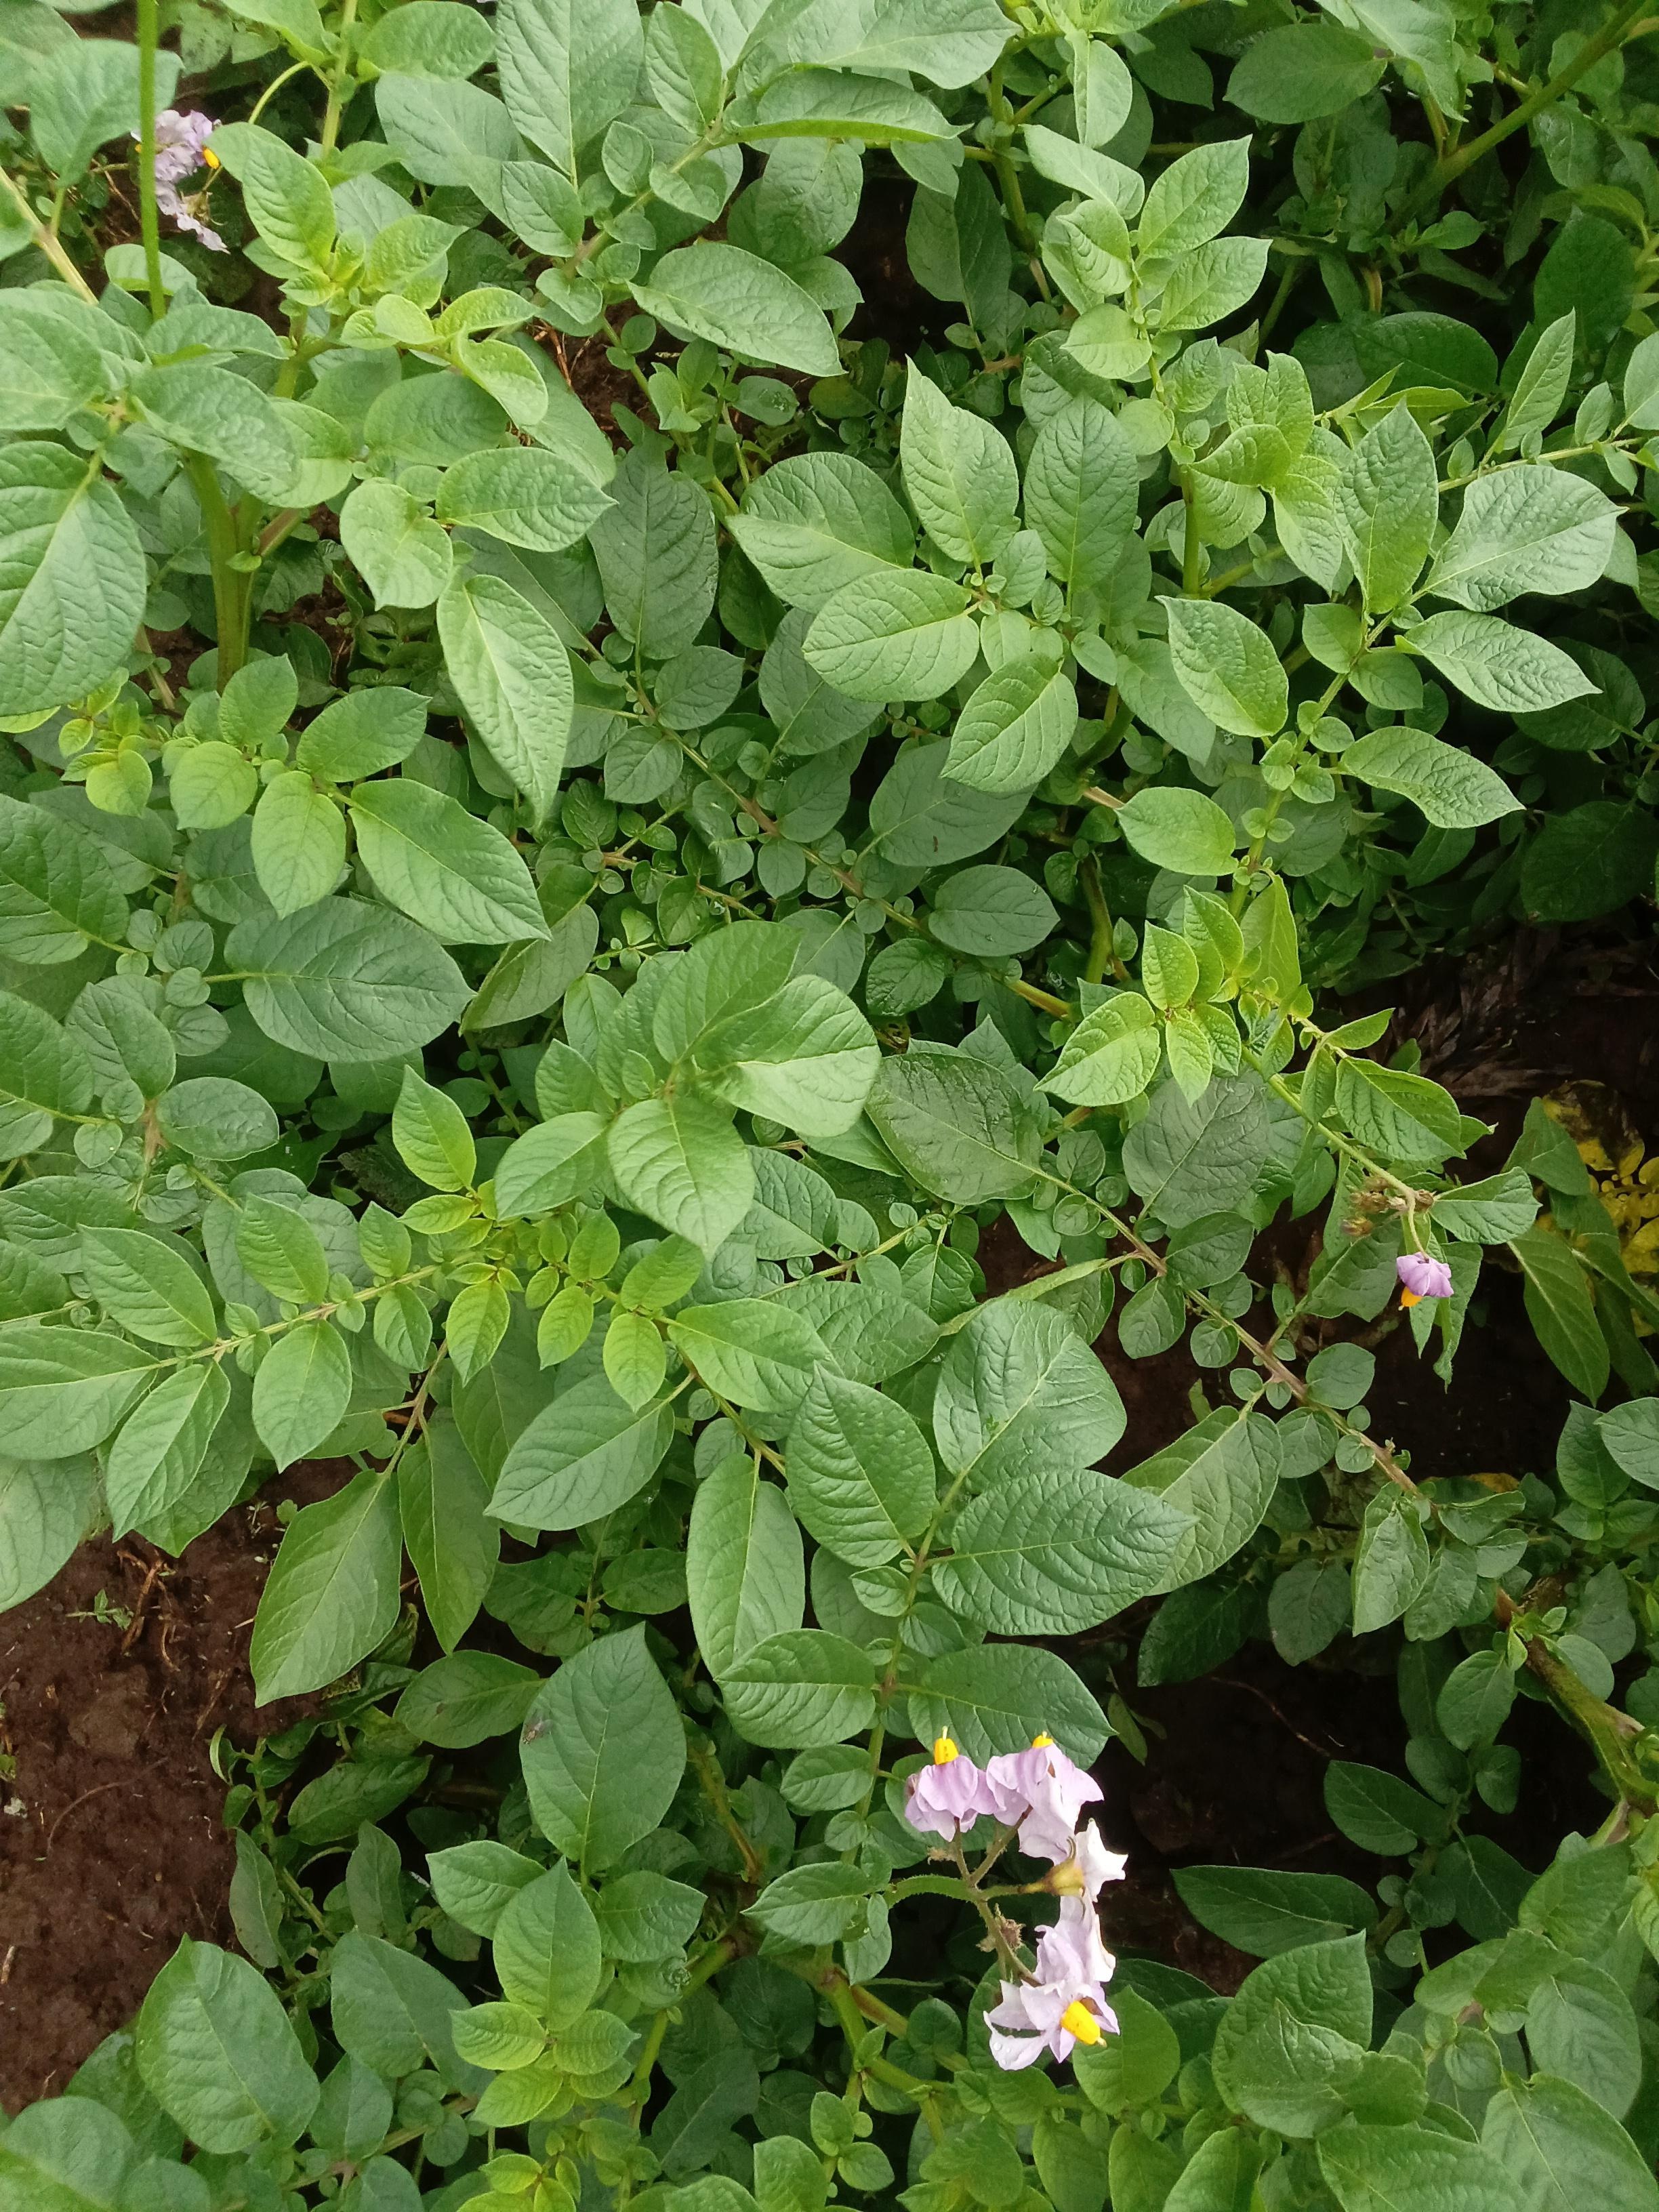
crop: potato
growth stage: flowering
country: Kenya
